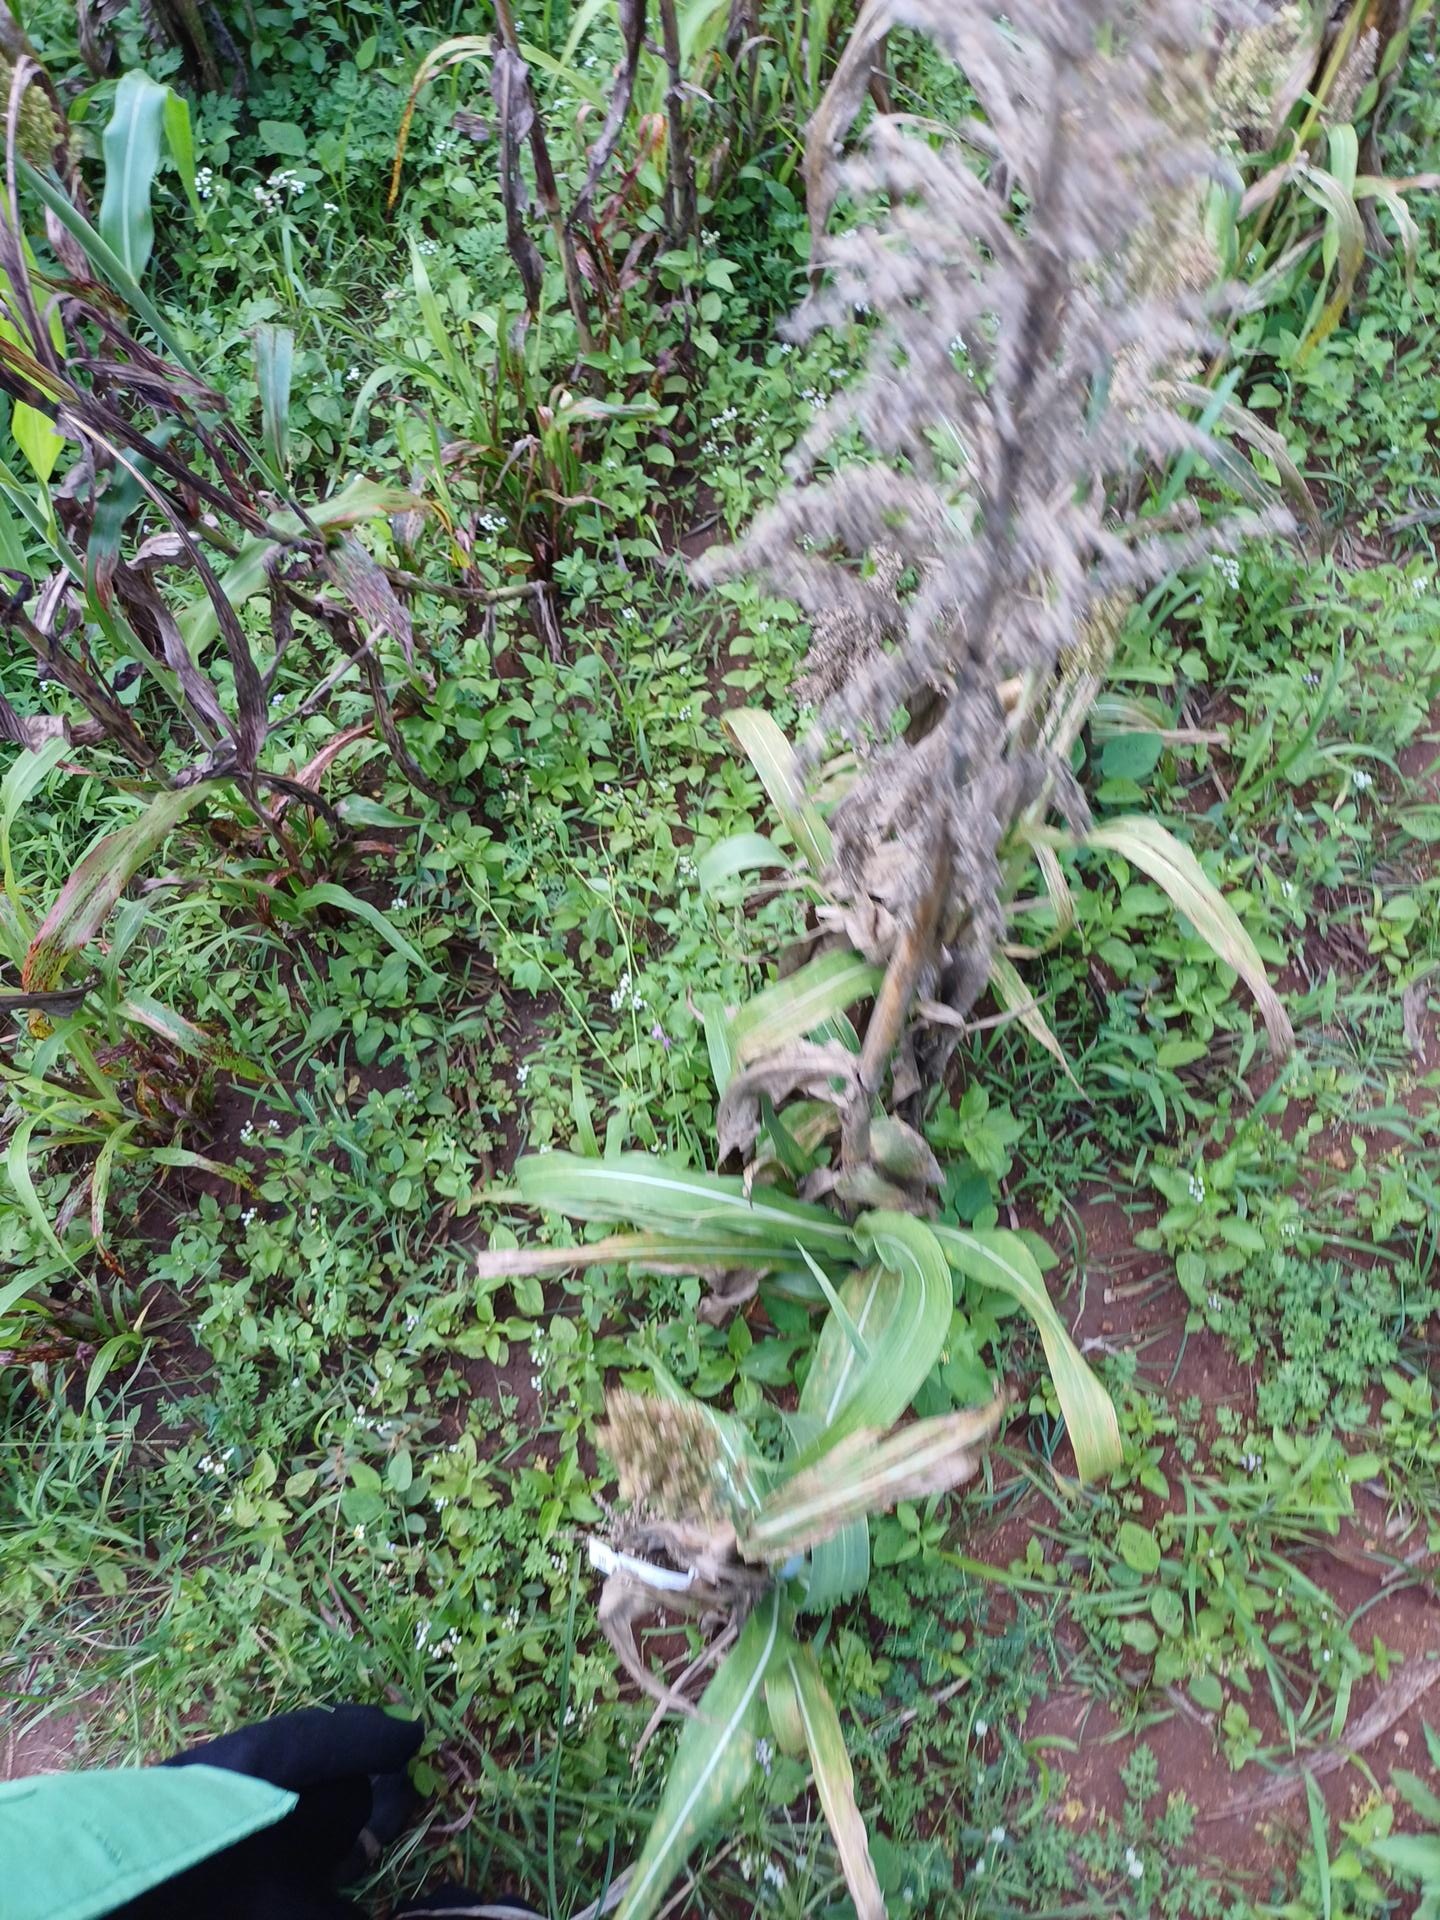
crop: sorghum
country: Kenya
